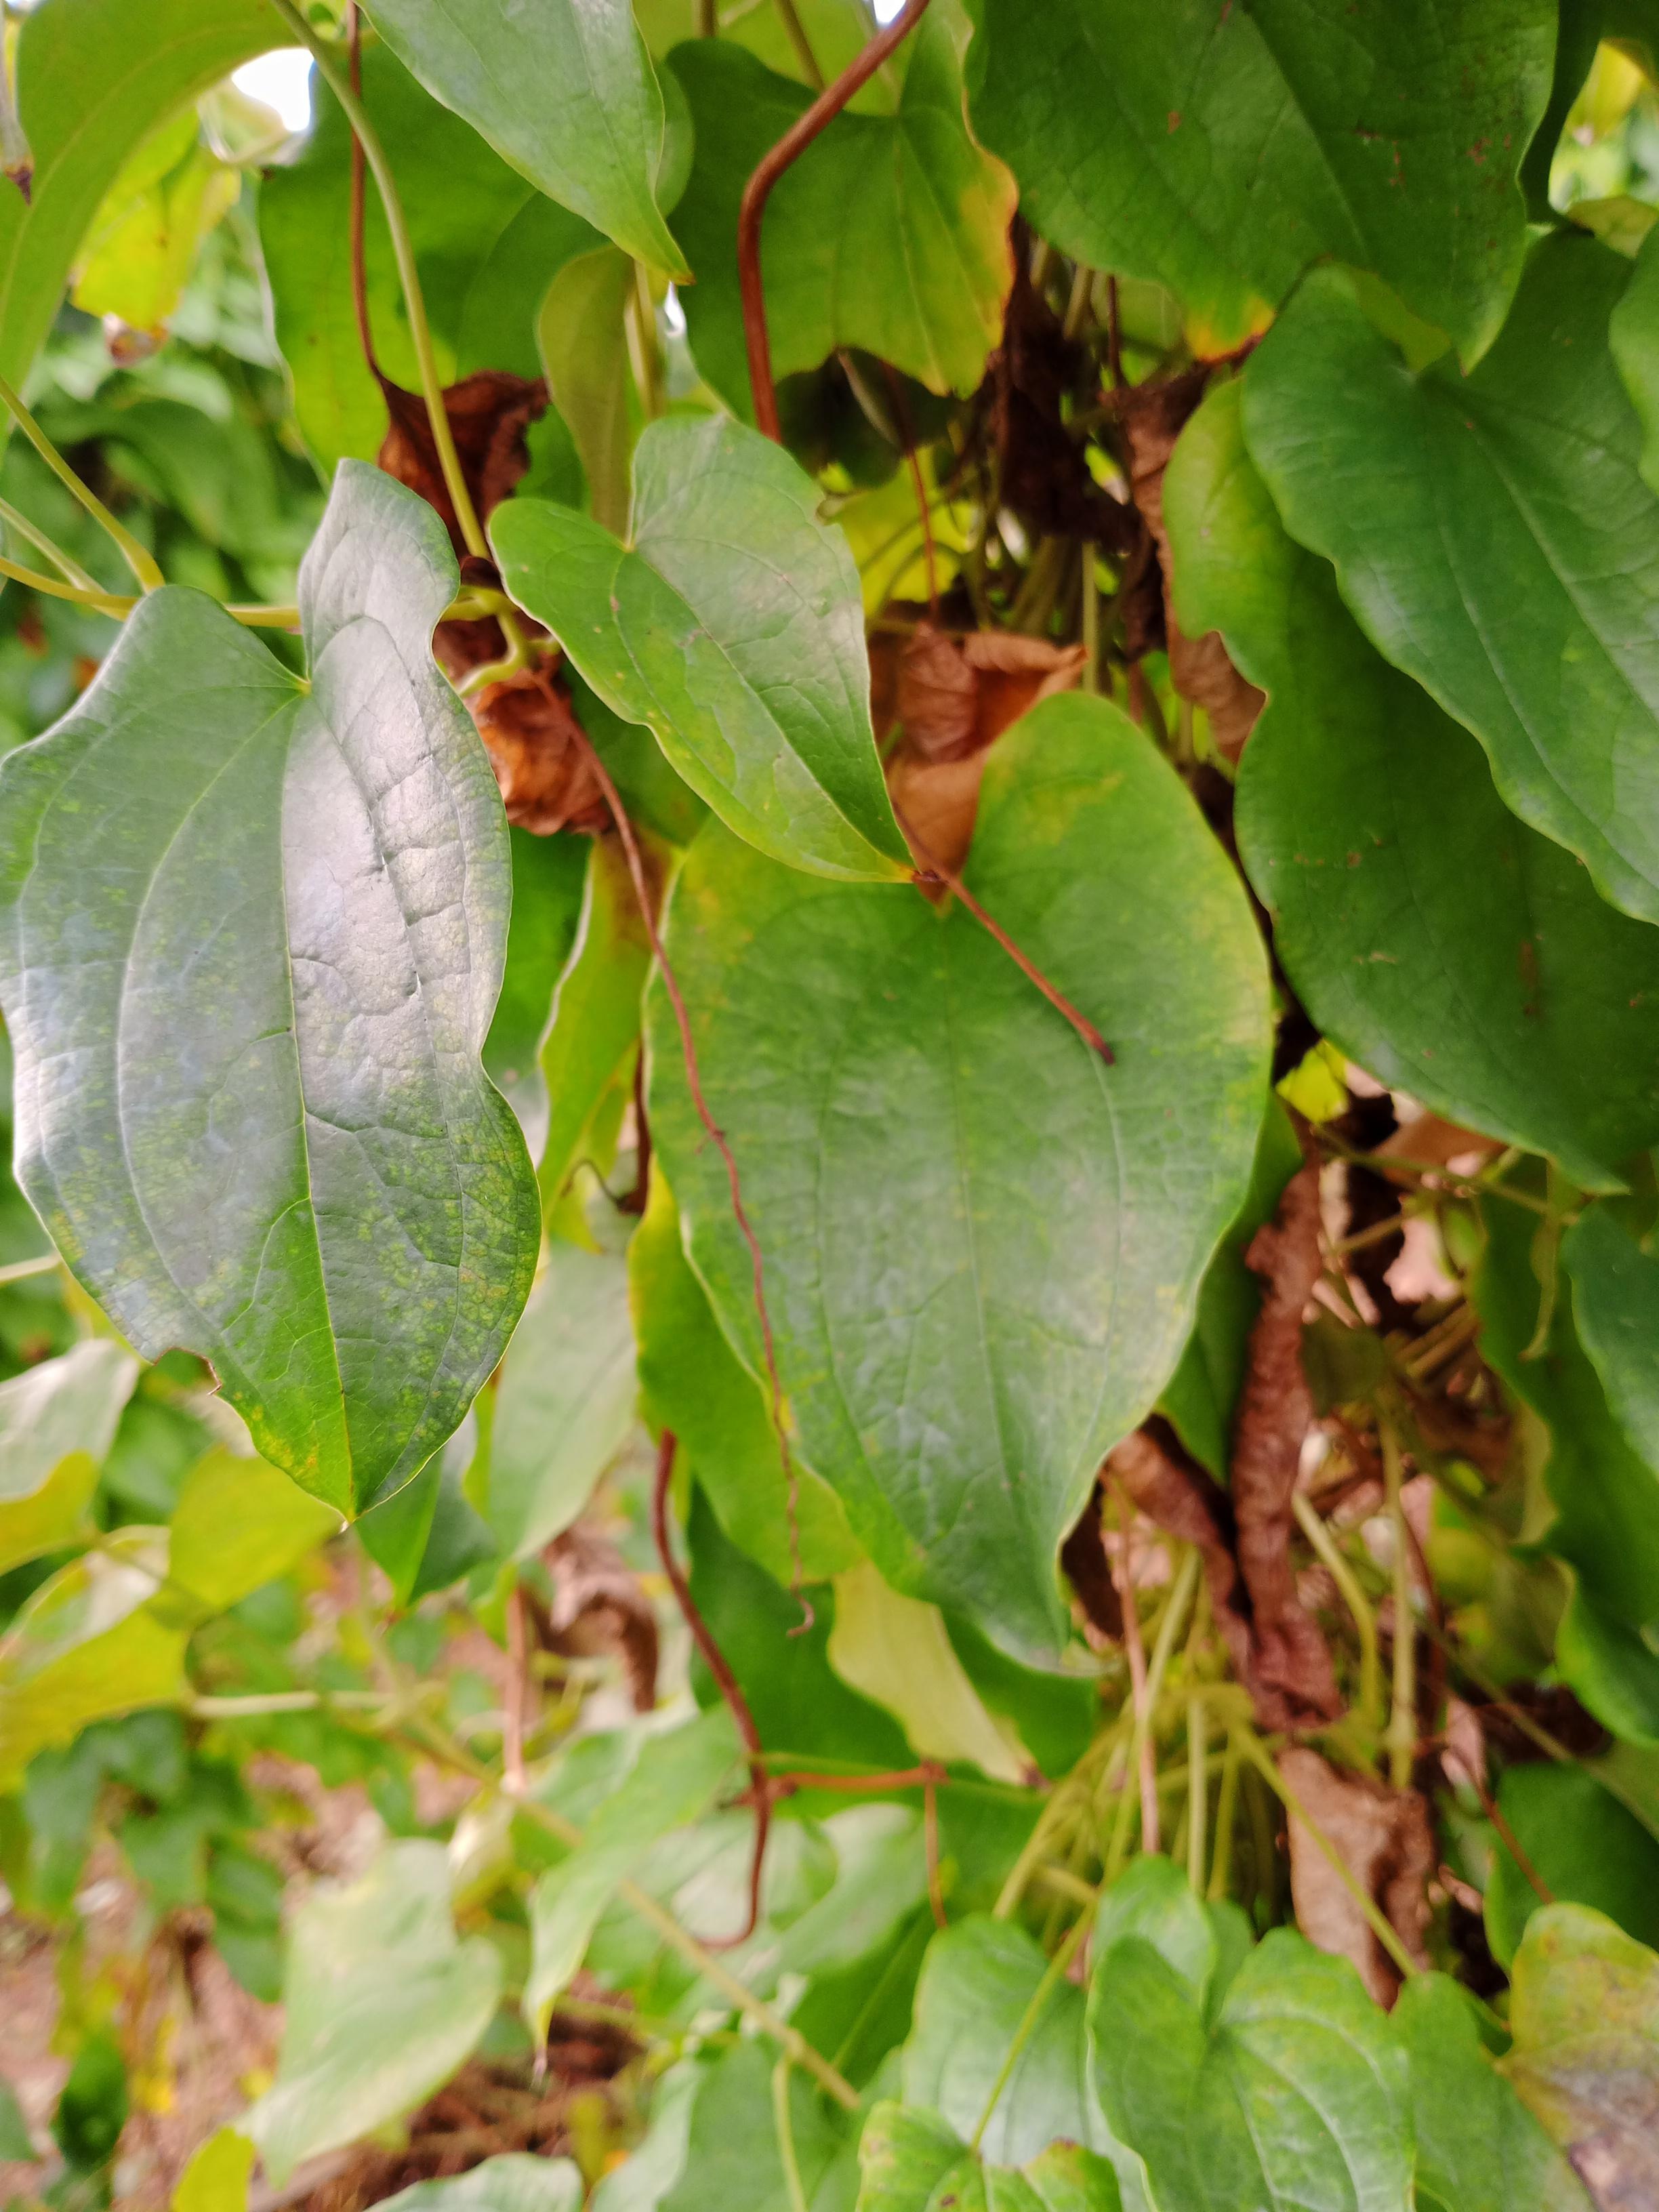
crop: yam
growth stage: vegetative
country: Nigeria
